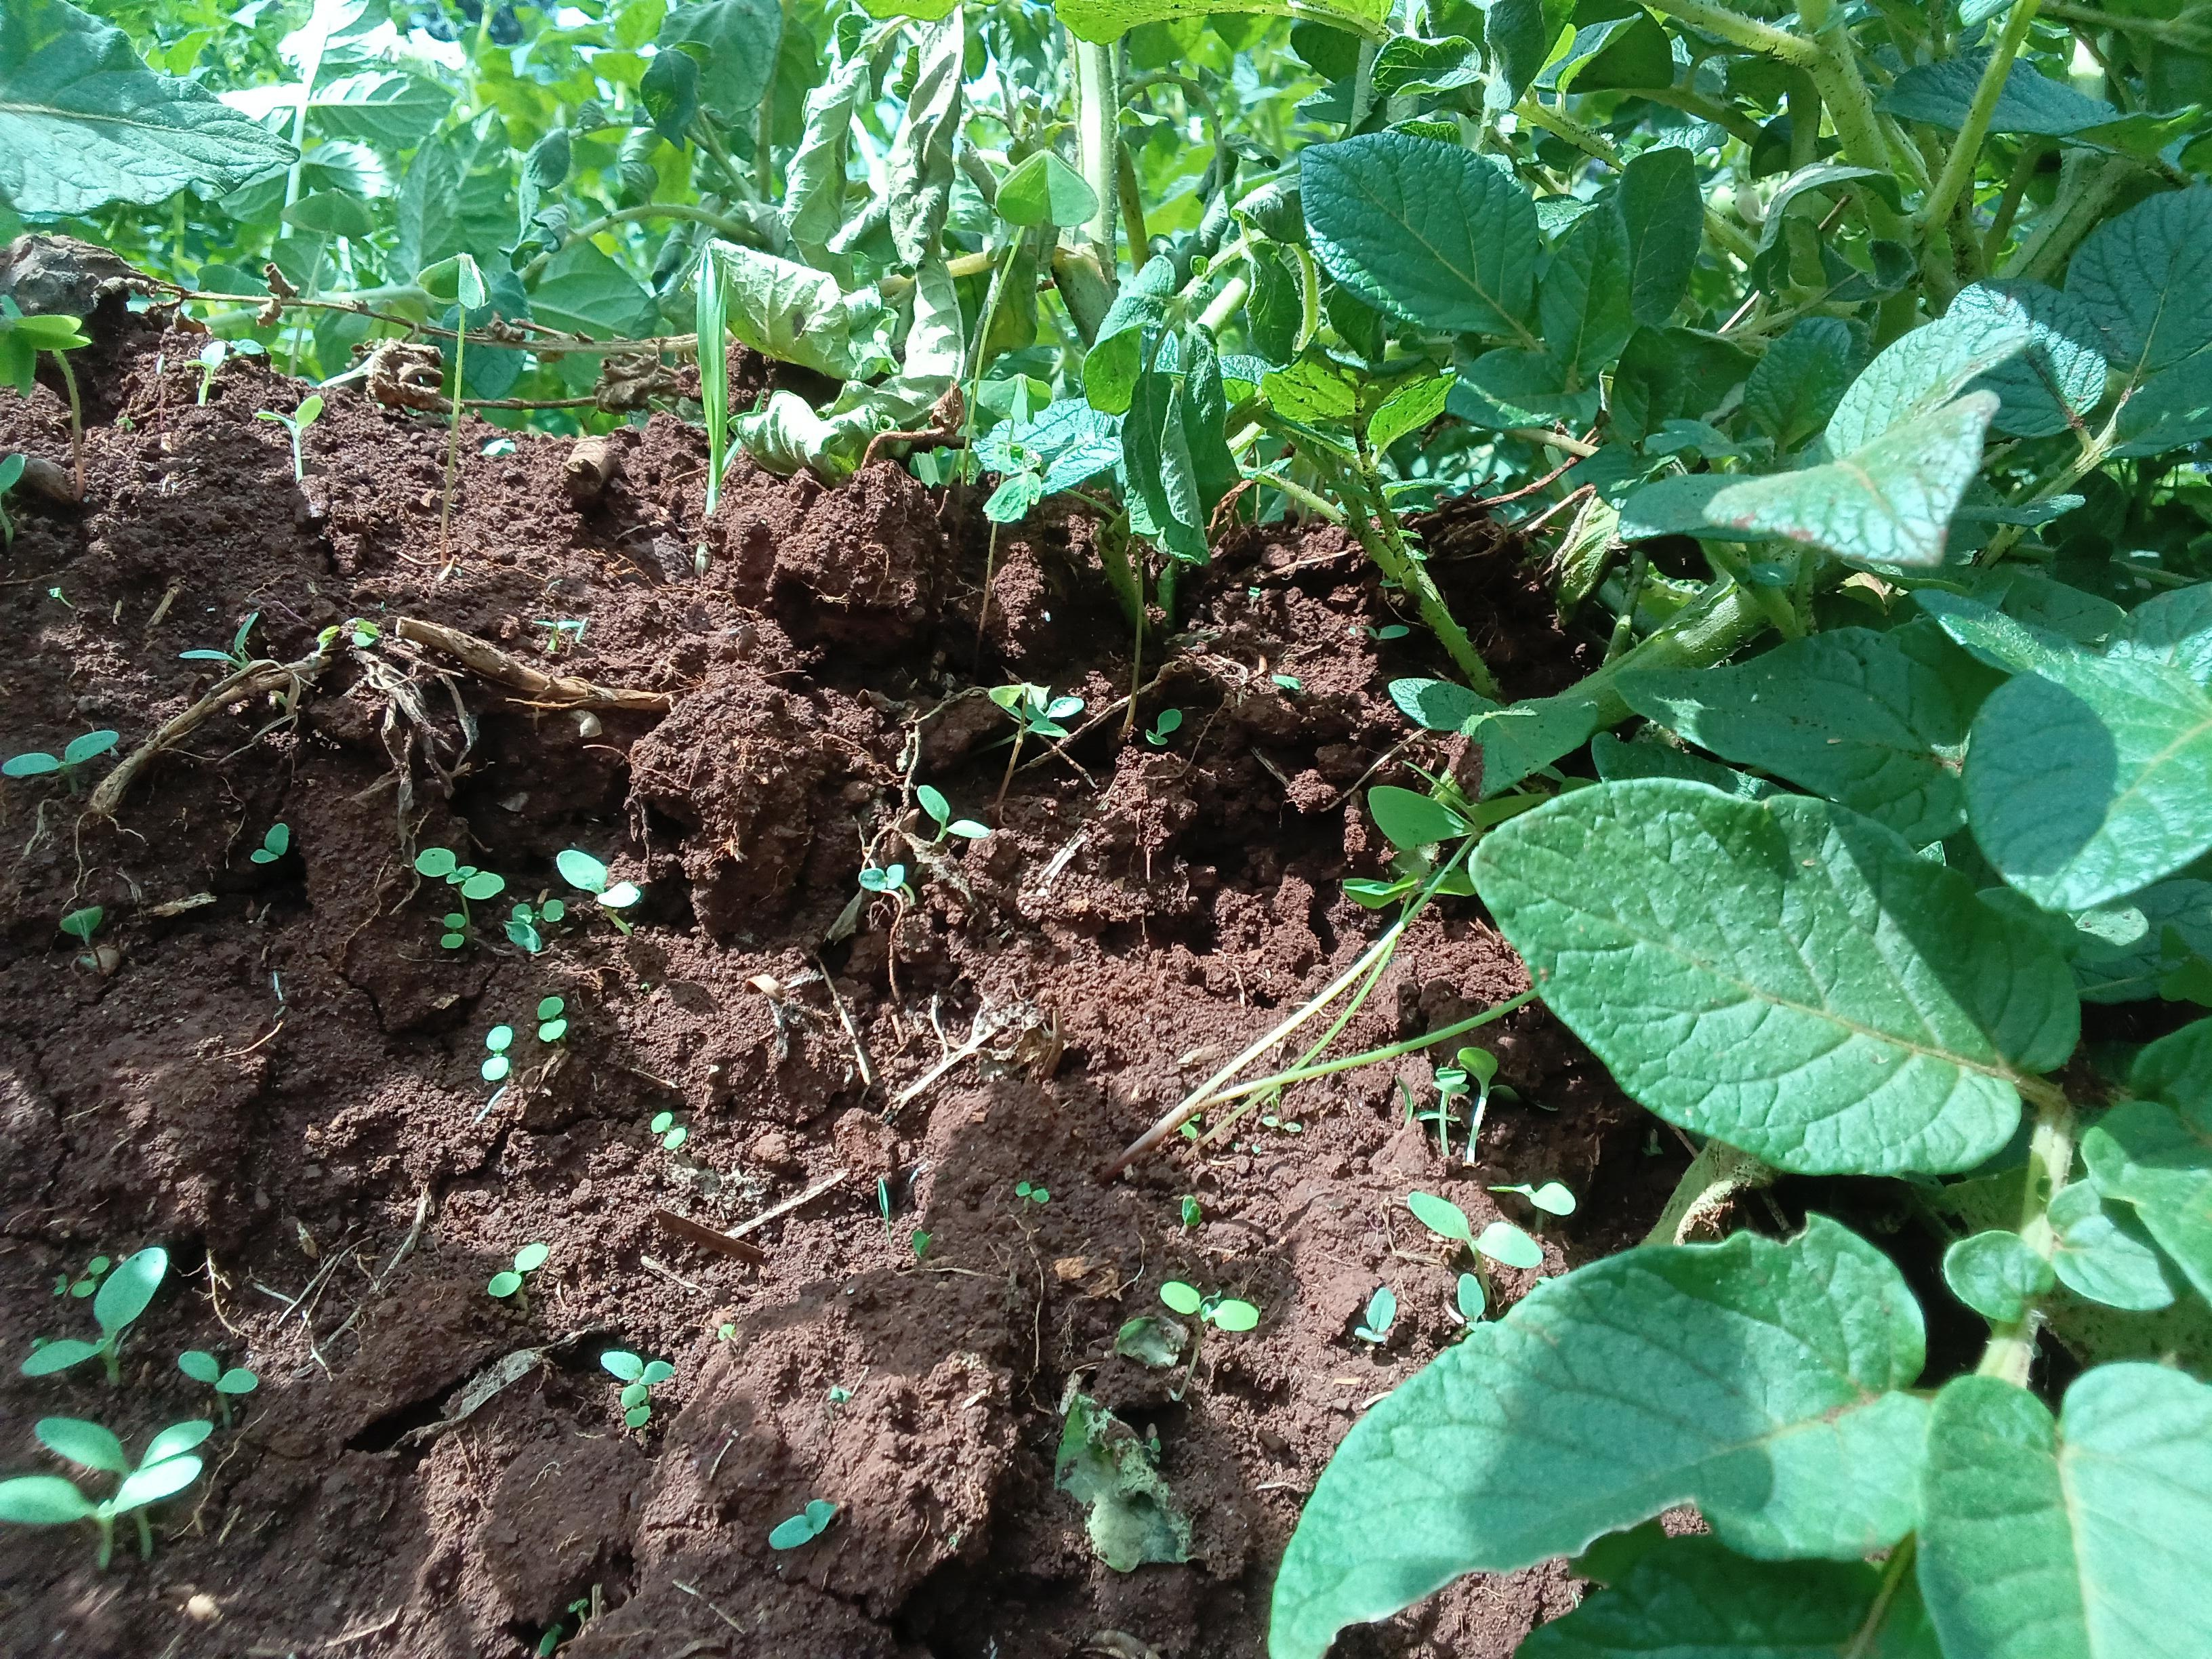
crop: potato
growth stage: flowering
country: Kenya
